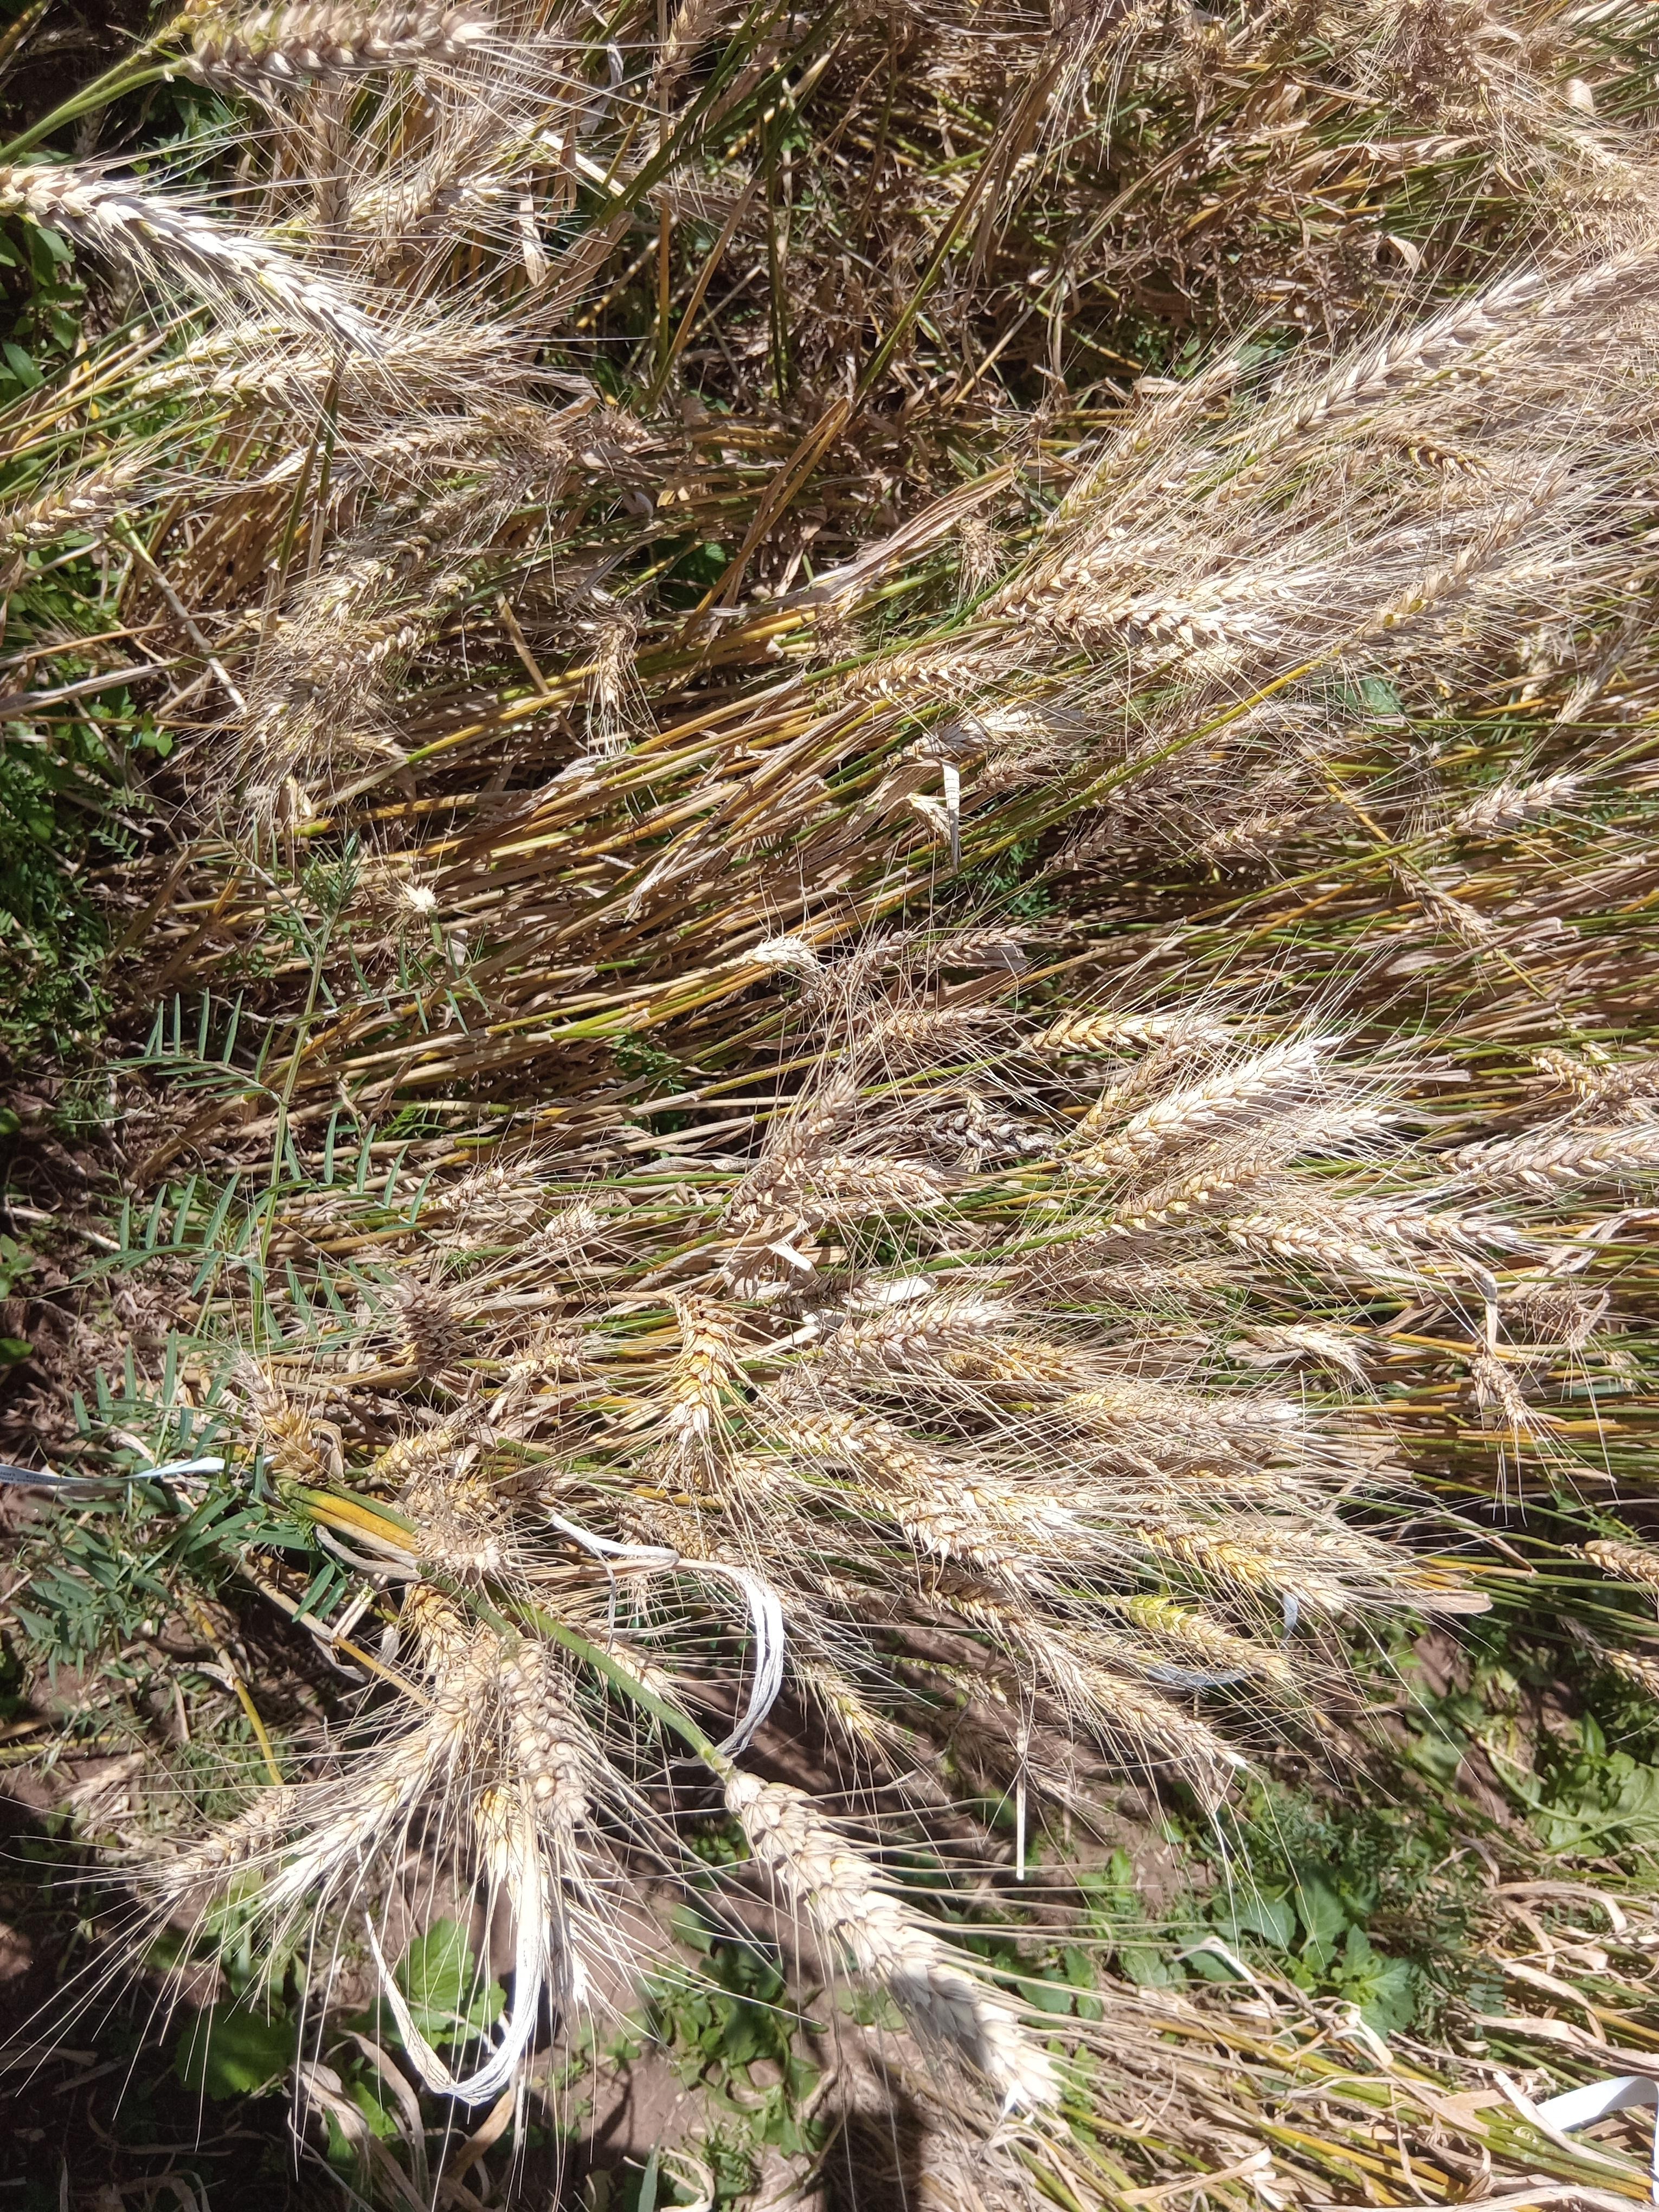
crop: wheat
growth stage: maturity
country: Kenya
